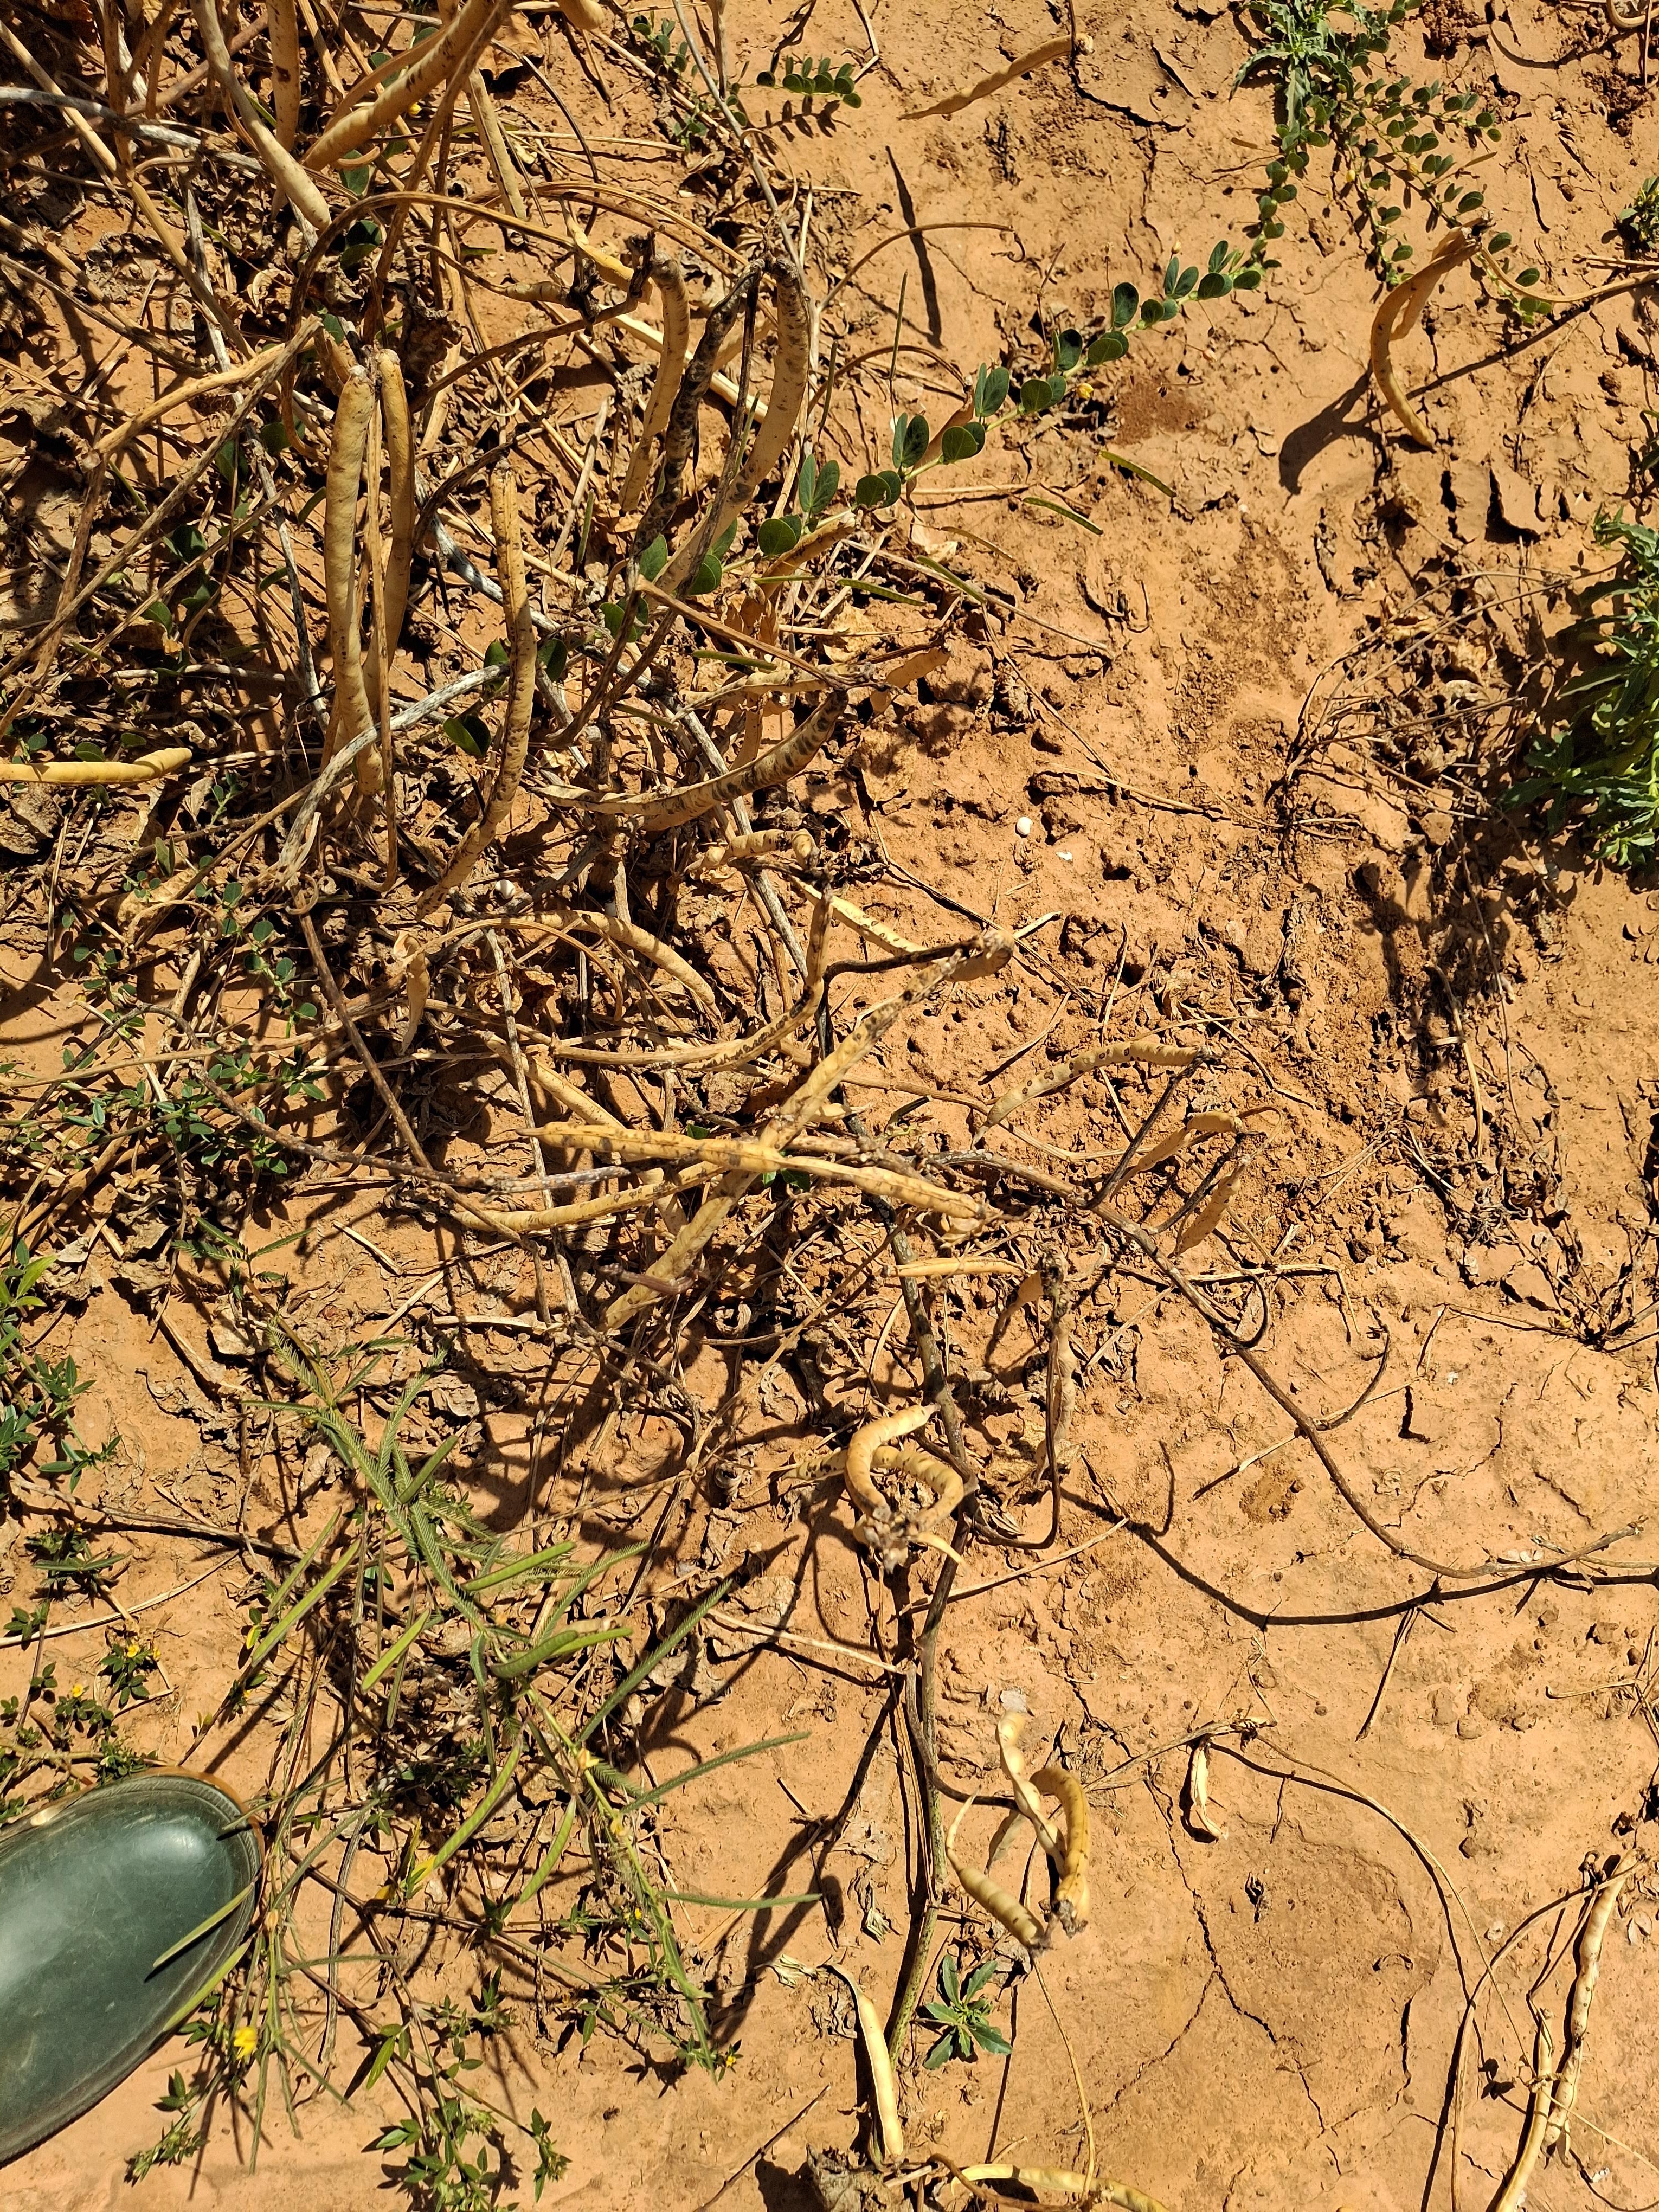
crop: cowpea
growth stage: maturity
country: Nigeria
